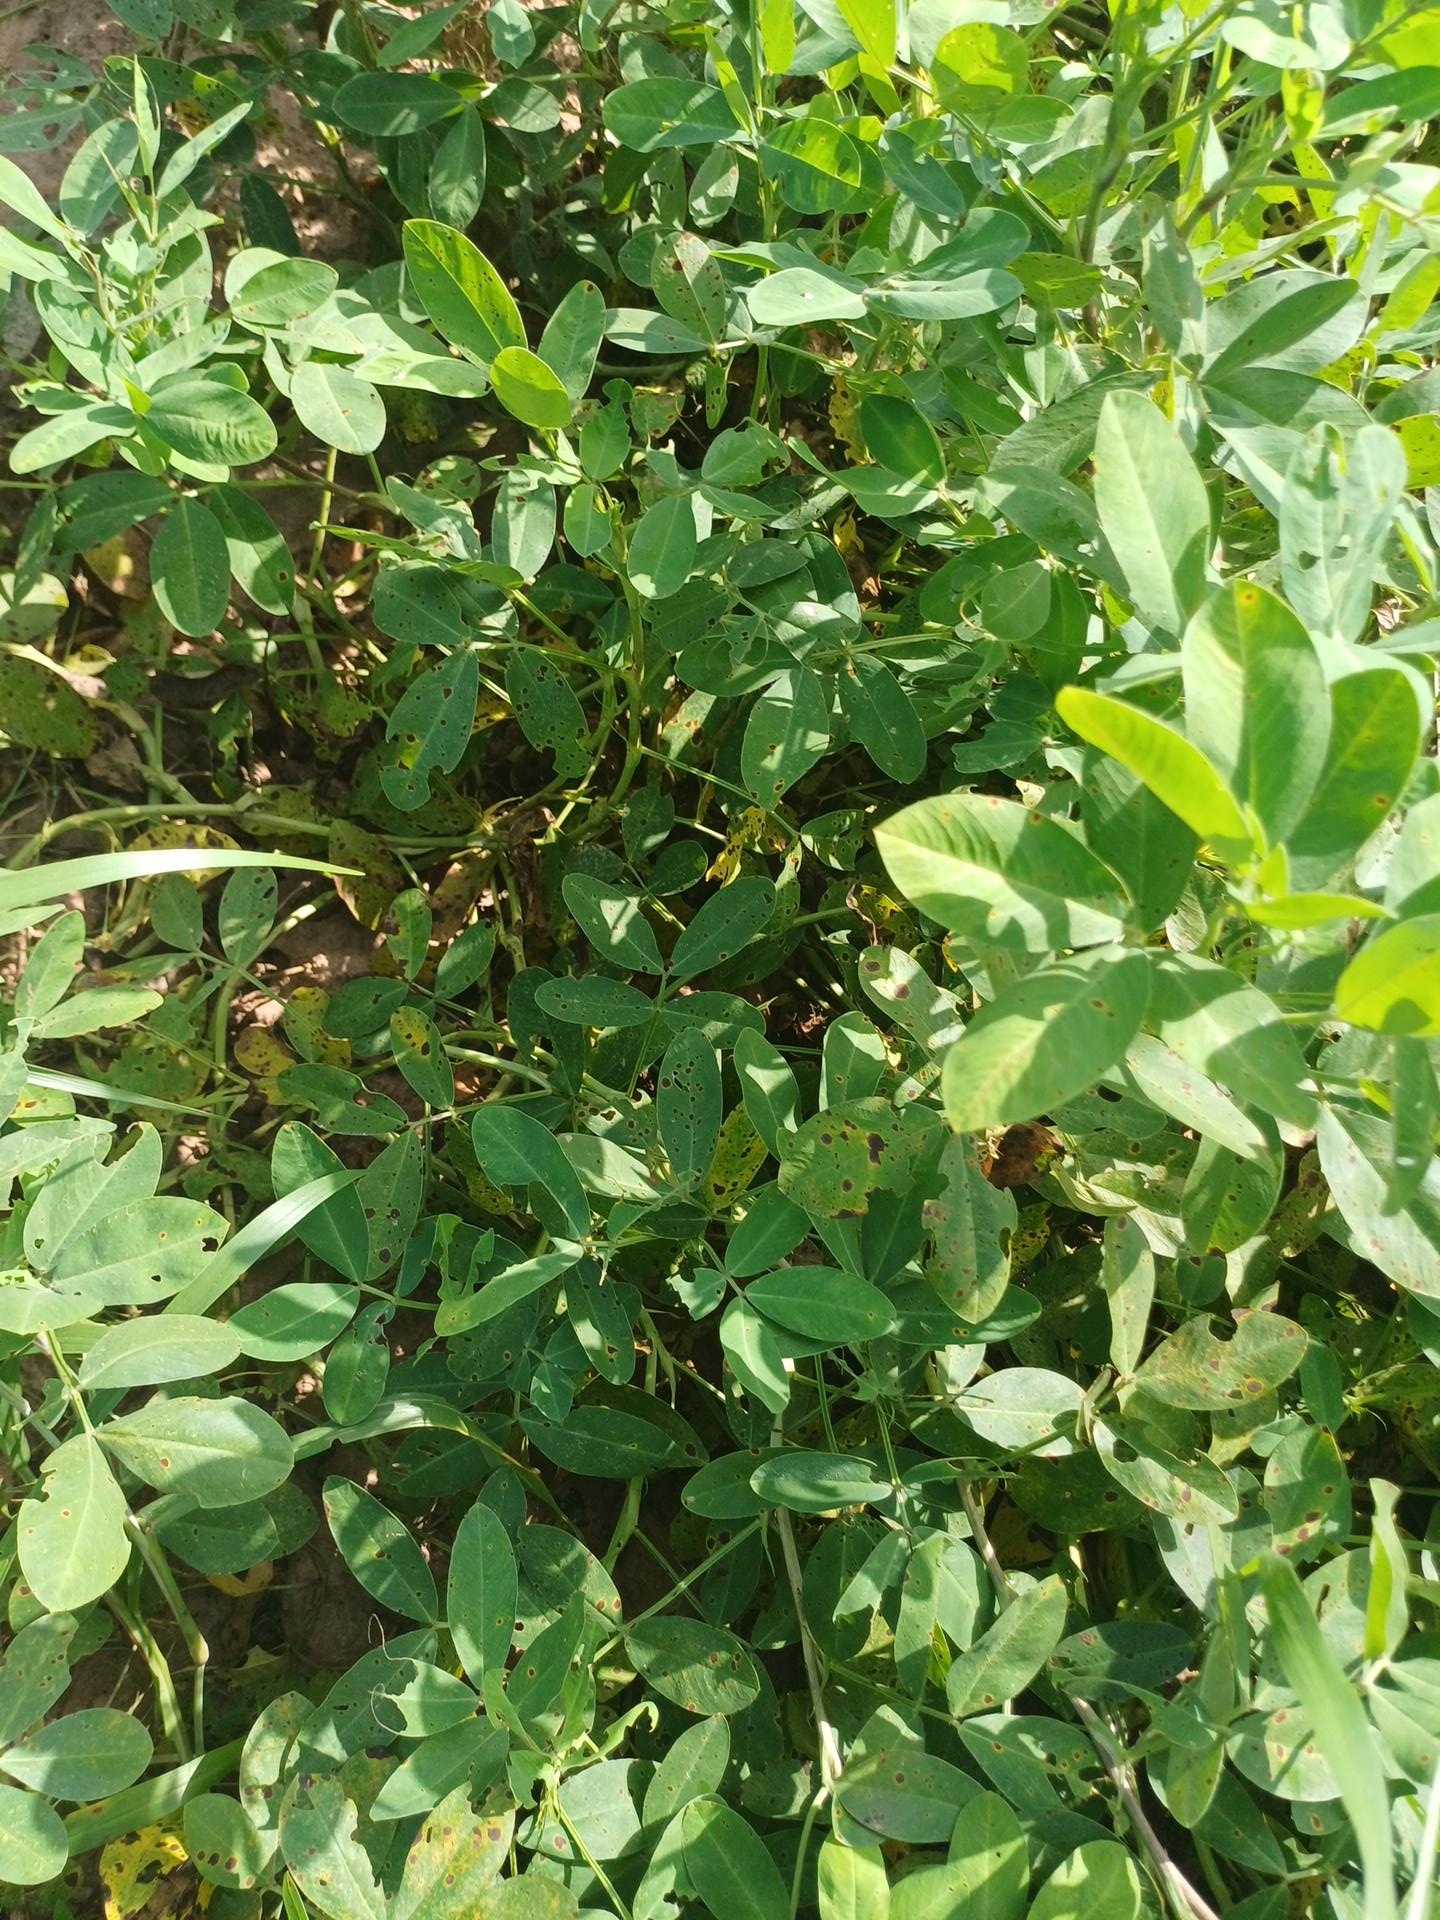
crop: groundnut
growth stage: flowering
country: Senegal
